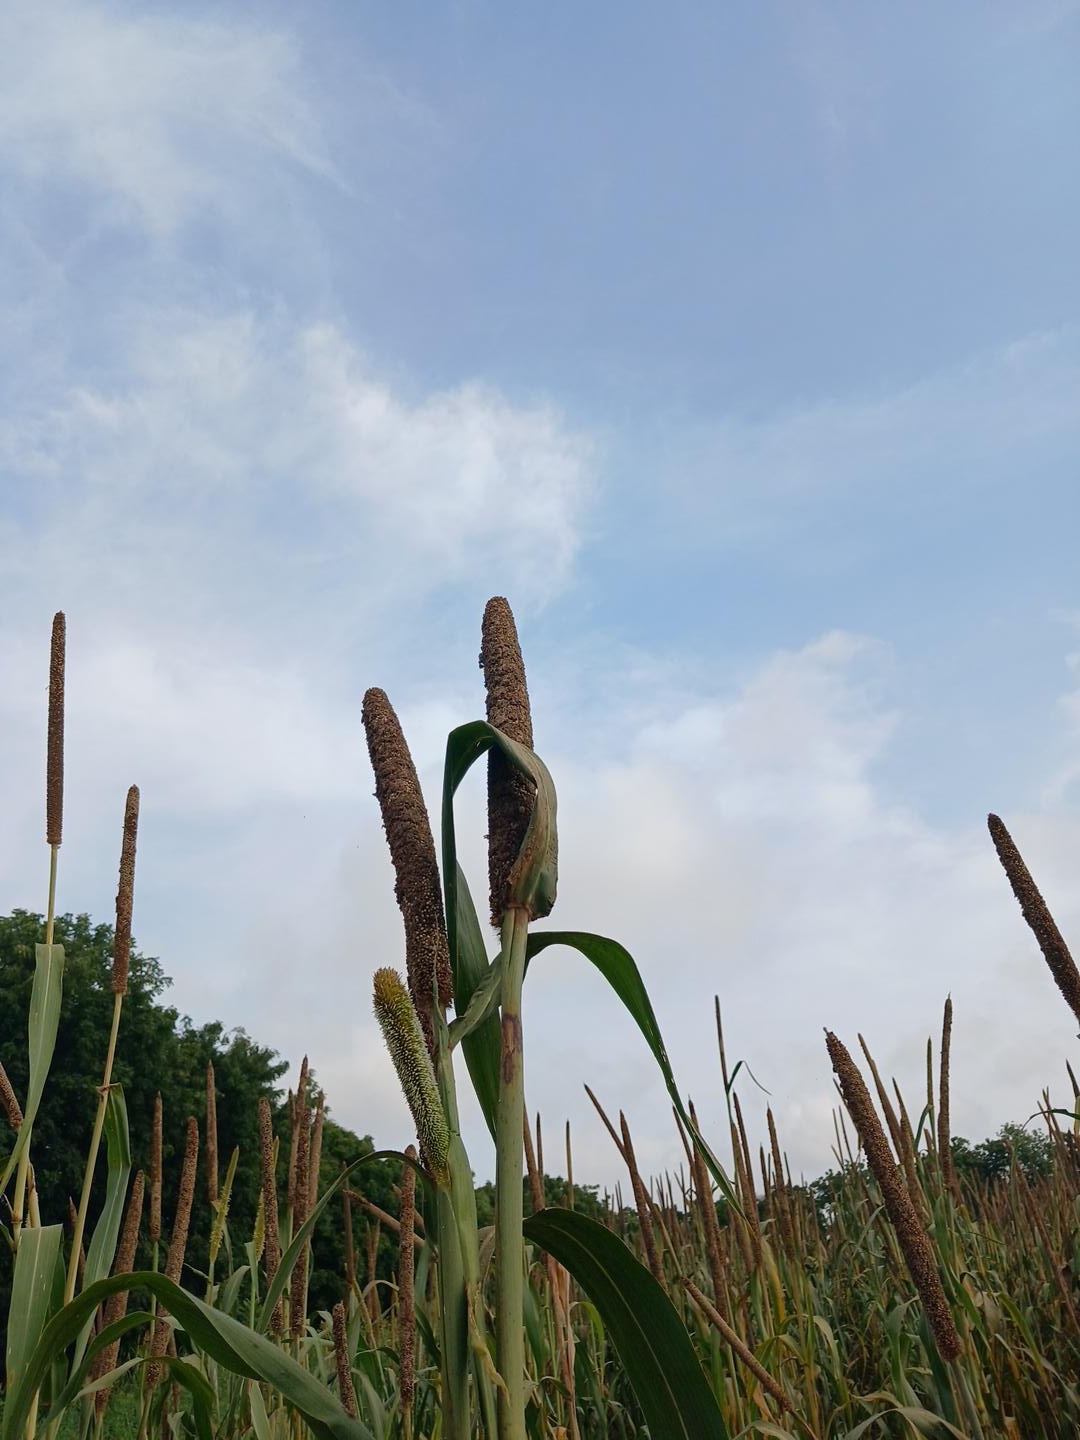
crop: pearl millet
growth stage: maturity
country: Senegal
